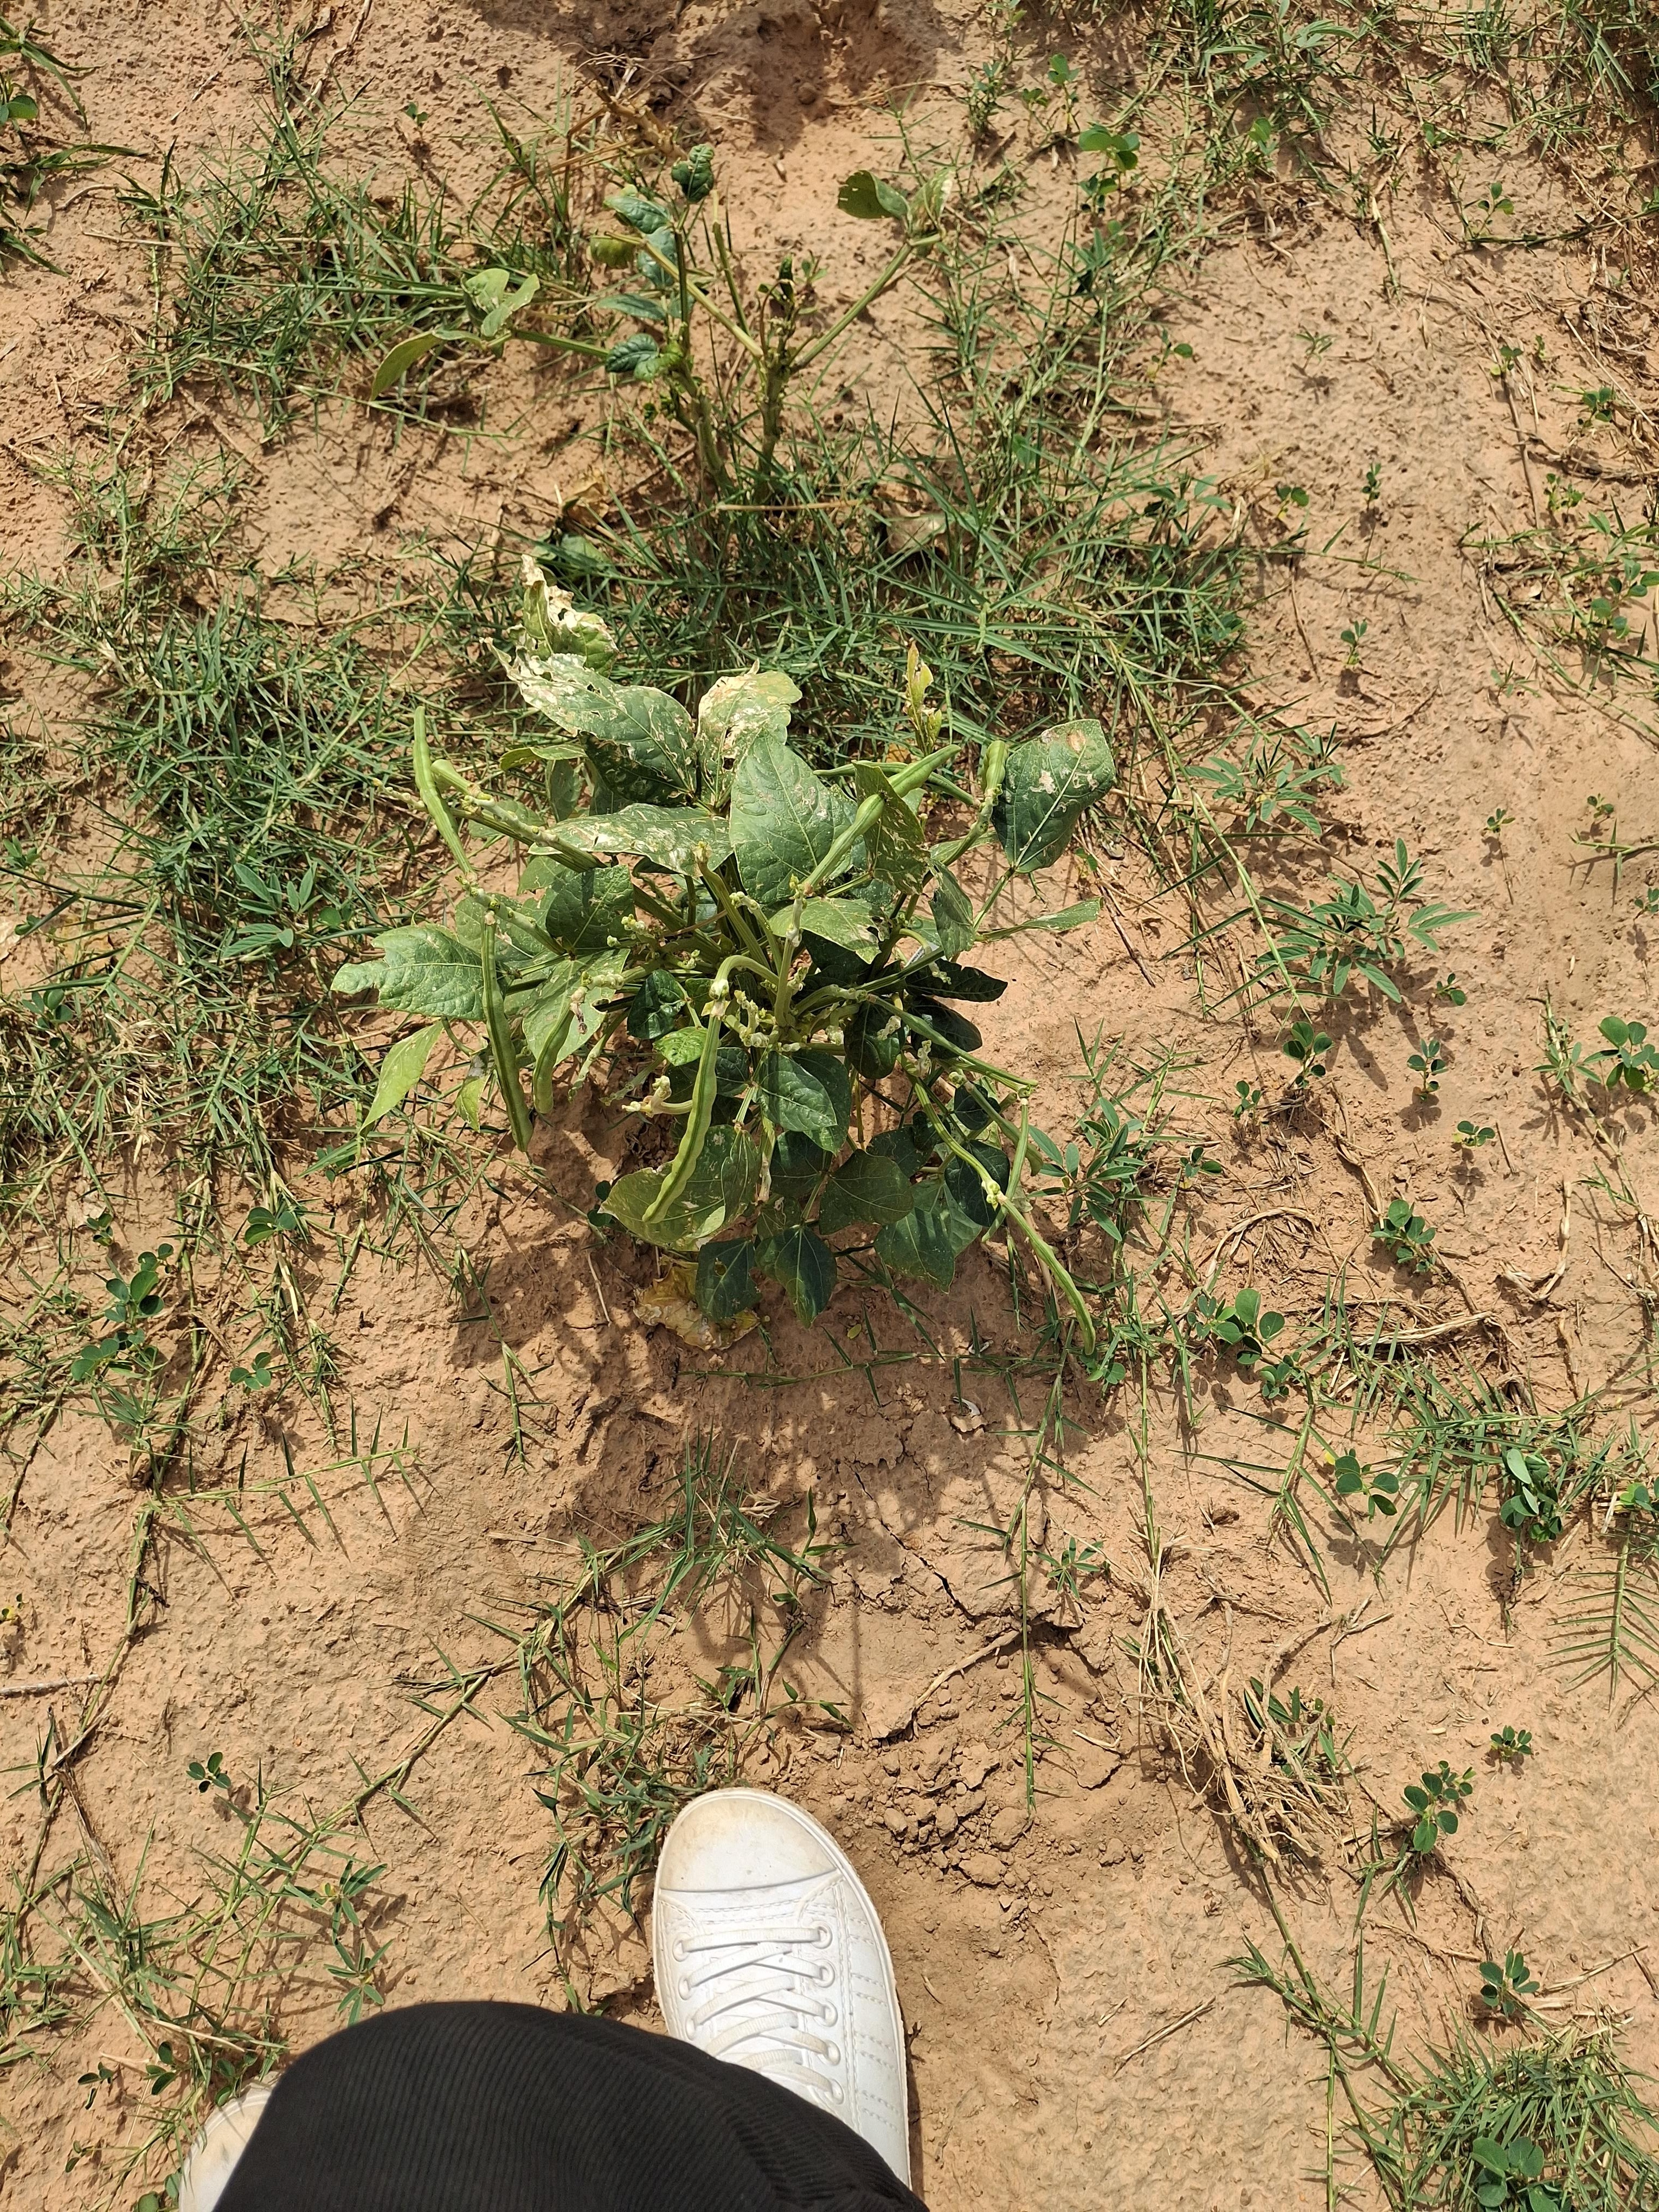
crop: cowpea
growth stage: harvest maturity
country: Nigeria
